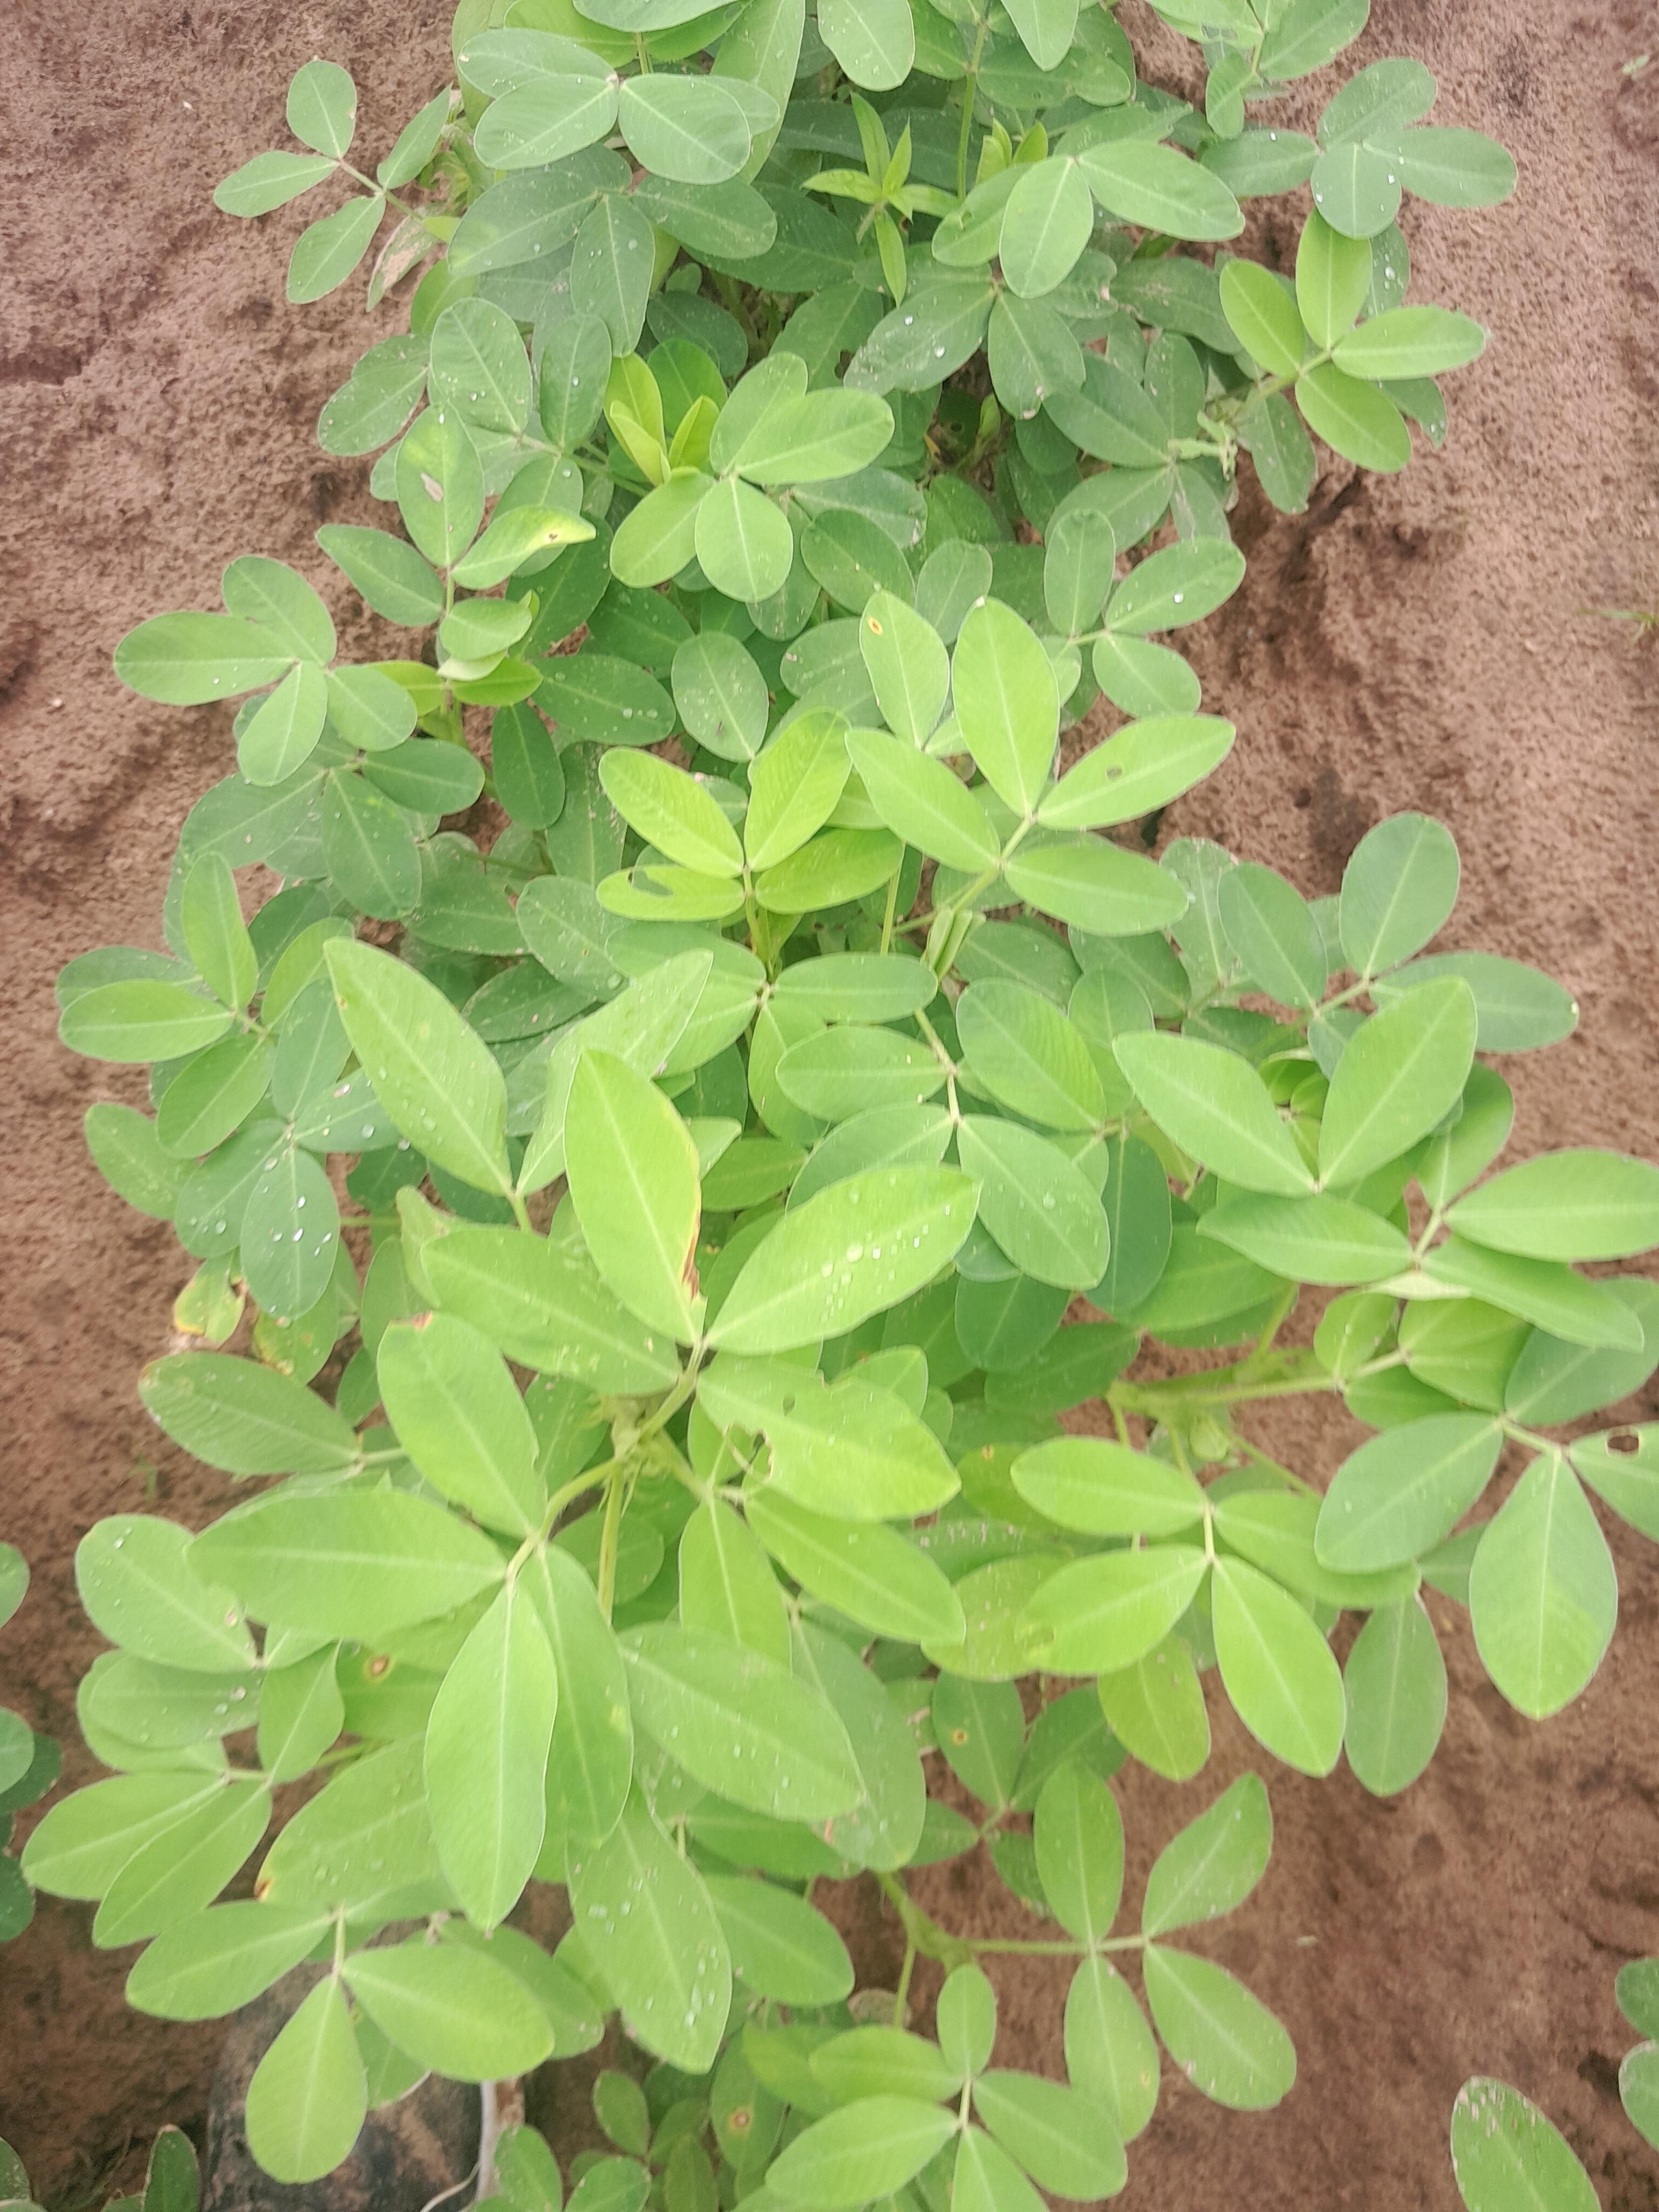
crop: groundnut
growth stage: flowering
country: Senegal
